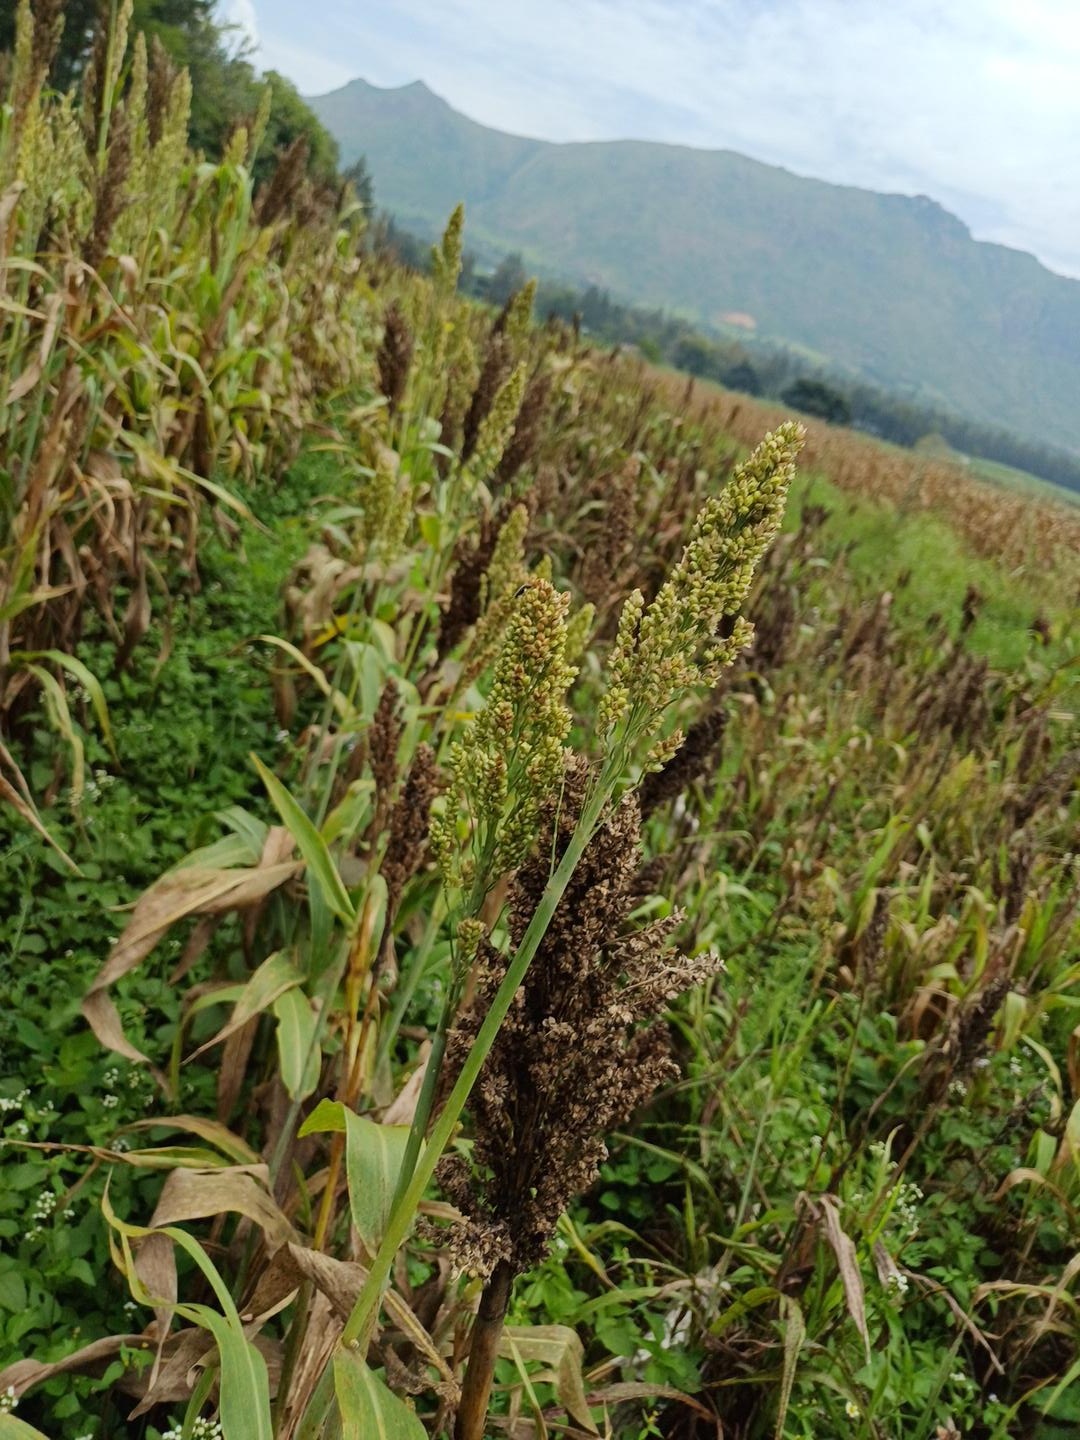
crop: sorghum
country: Kenya
